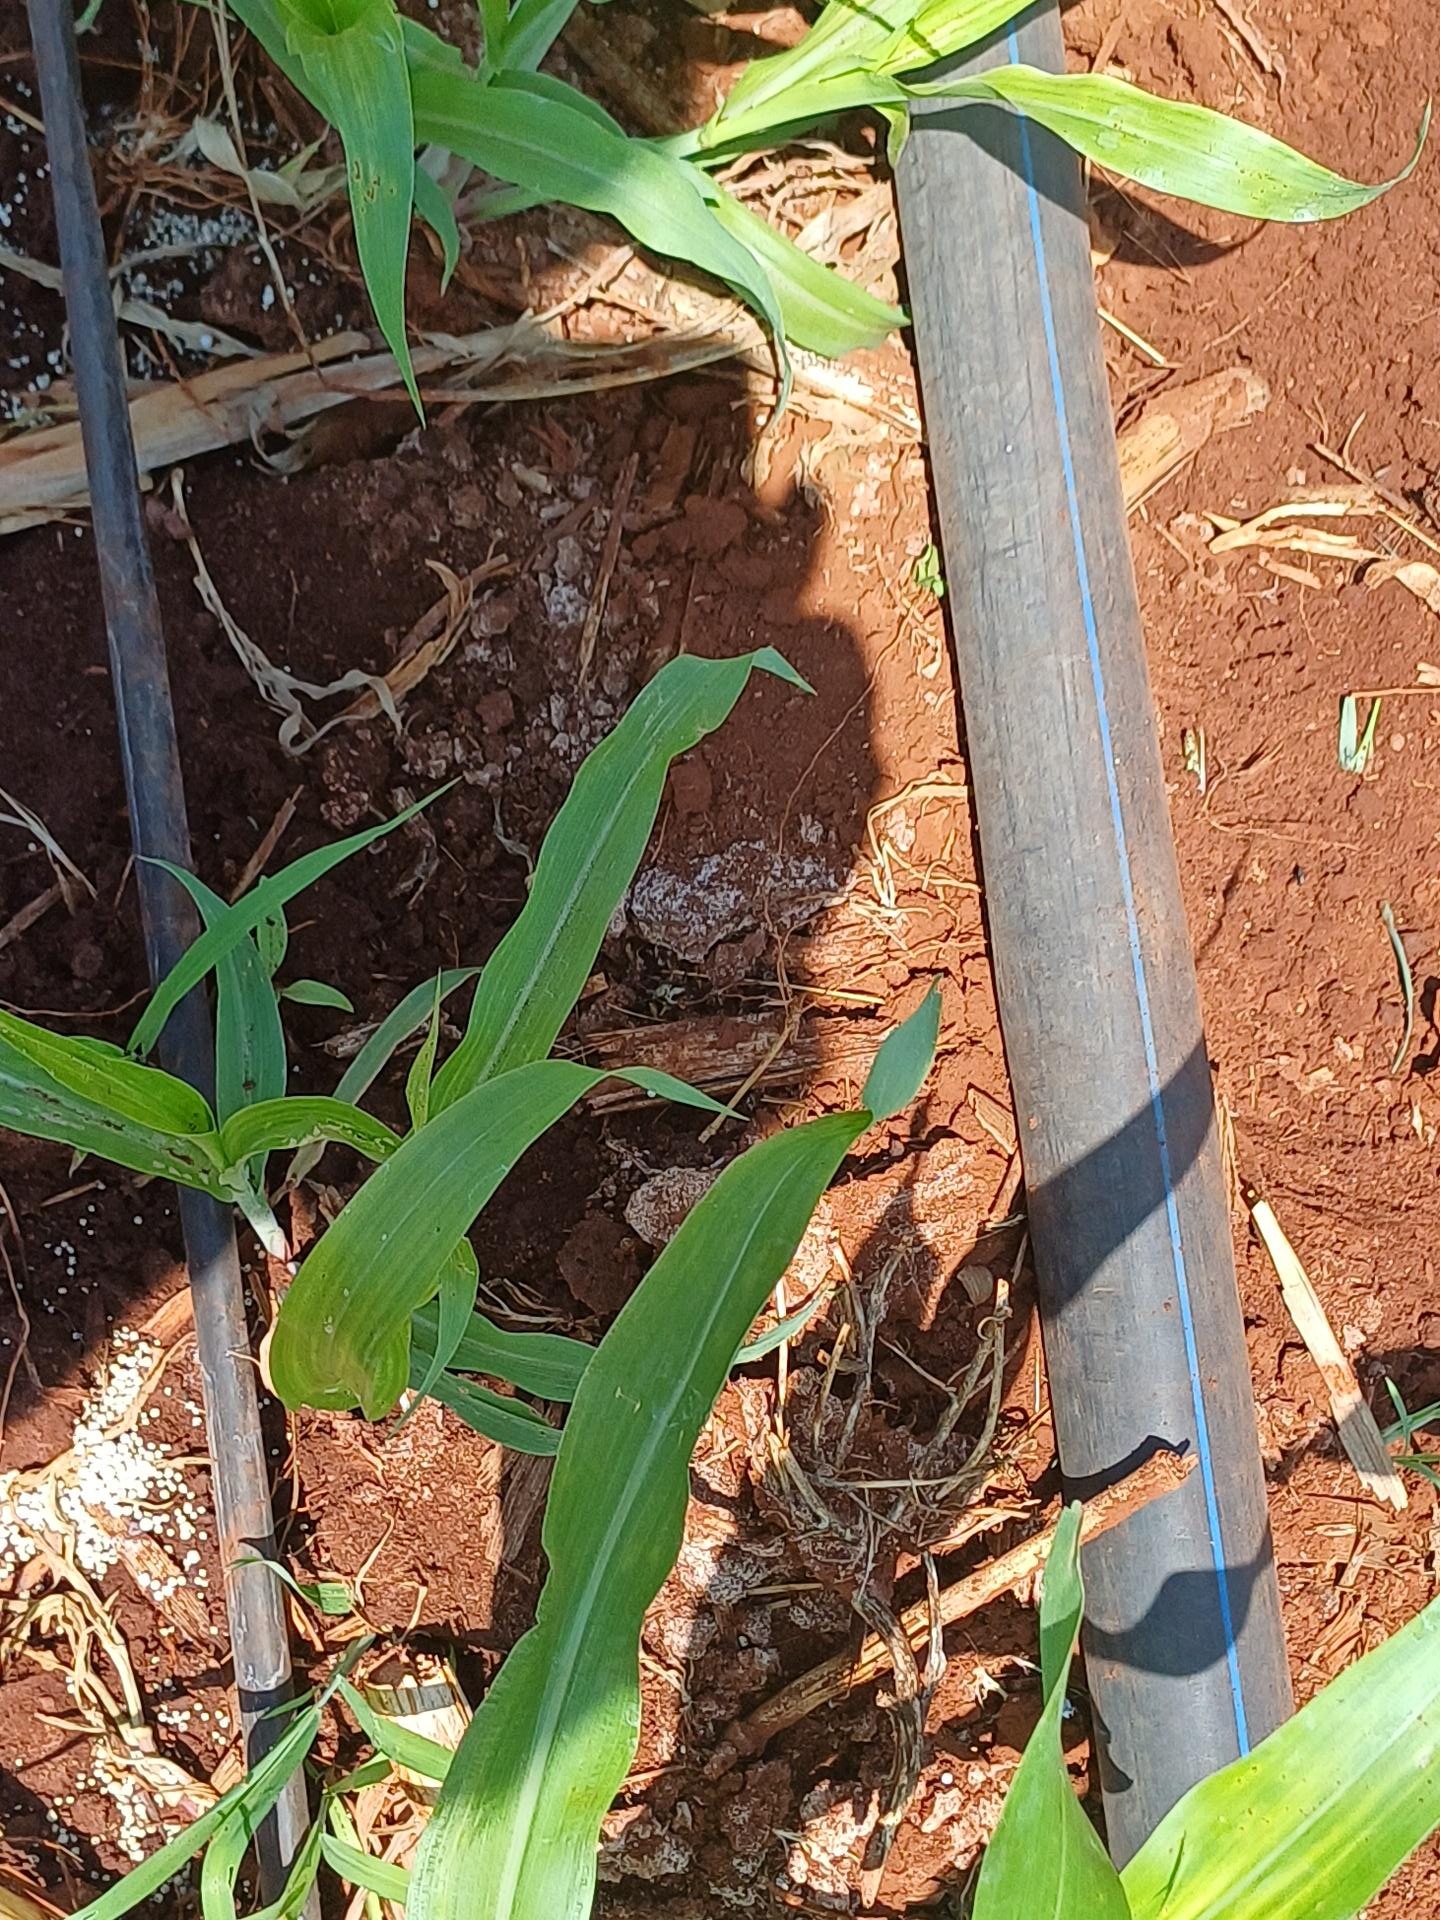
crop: sorghum
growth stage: vegetative
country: Kenya
